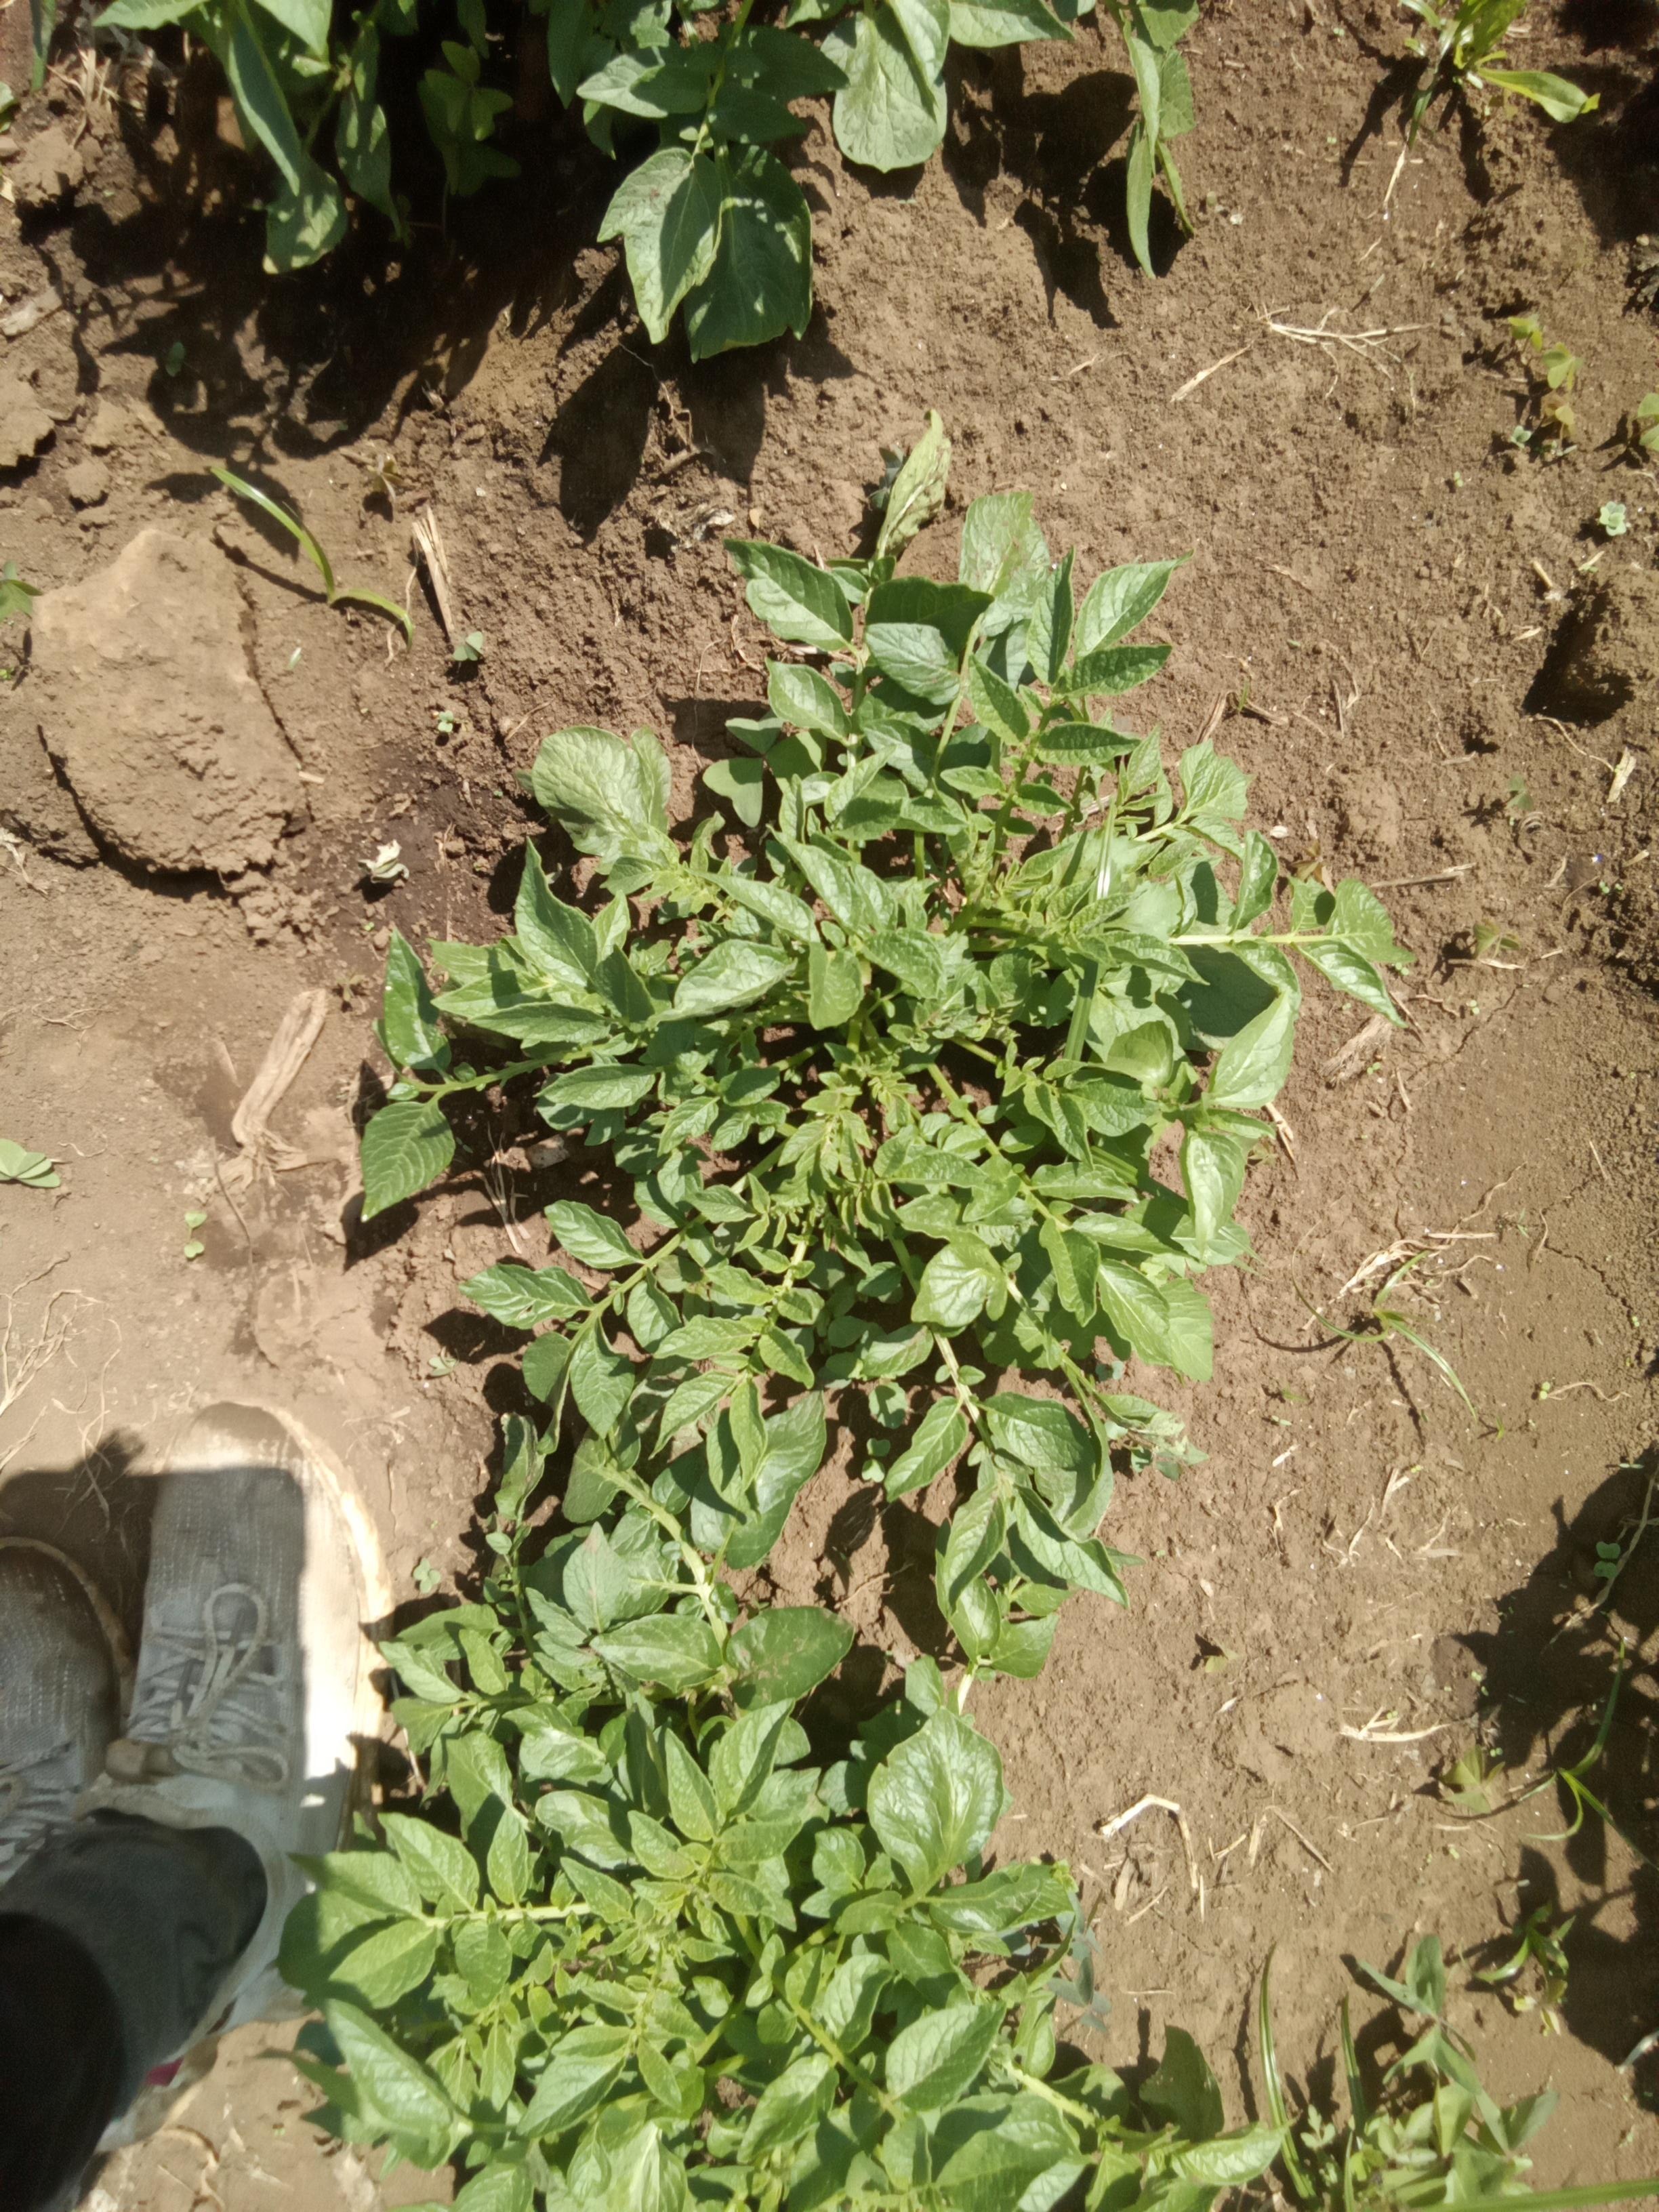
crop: potato
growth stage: vegetative
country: Kenya
